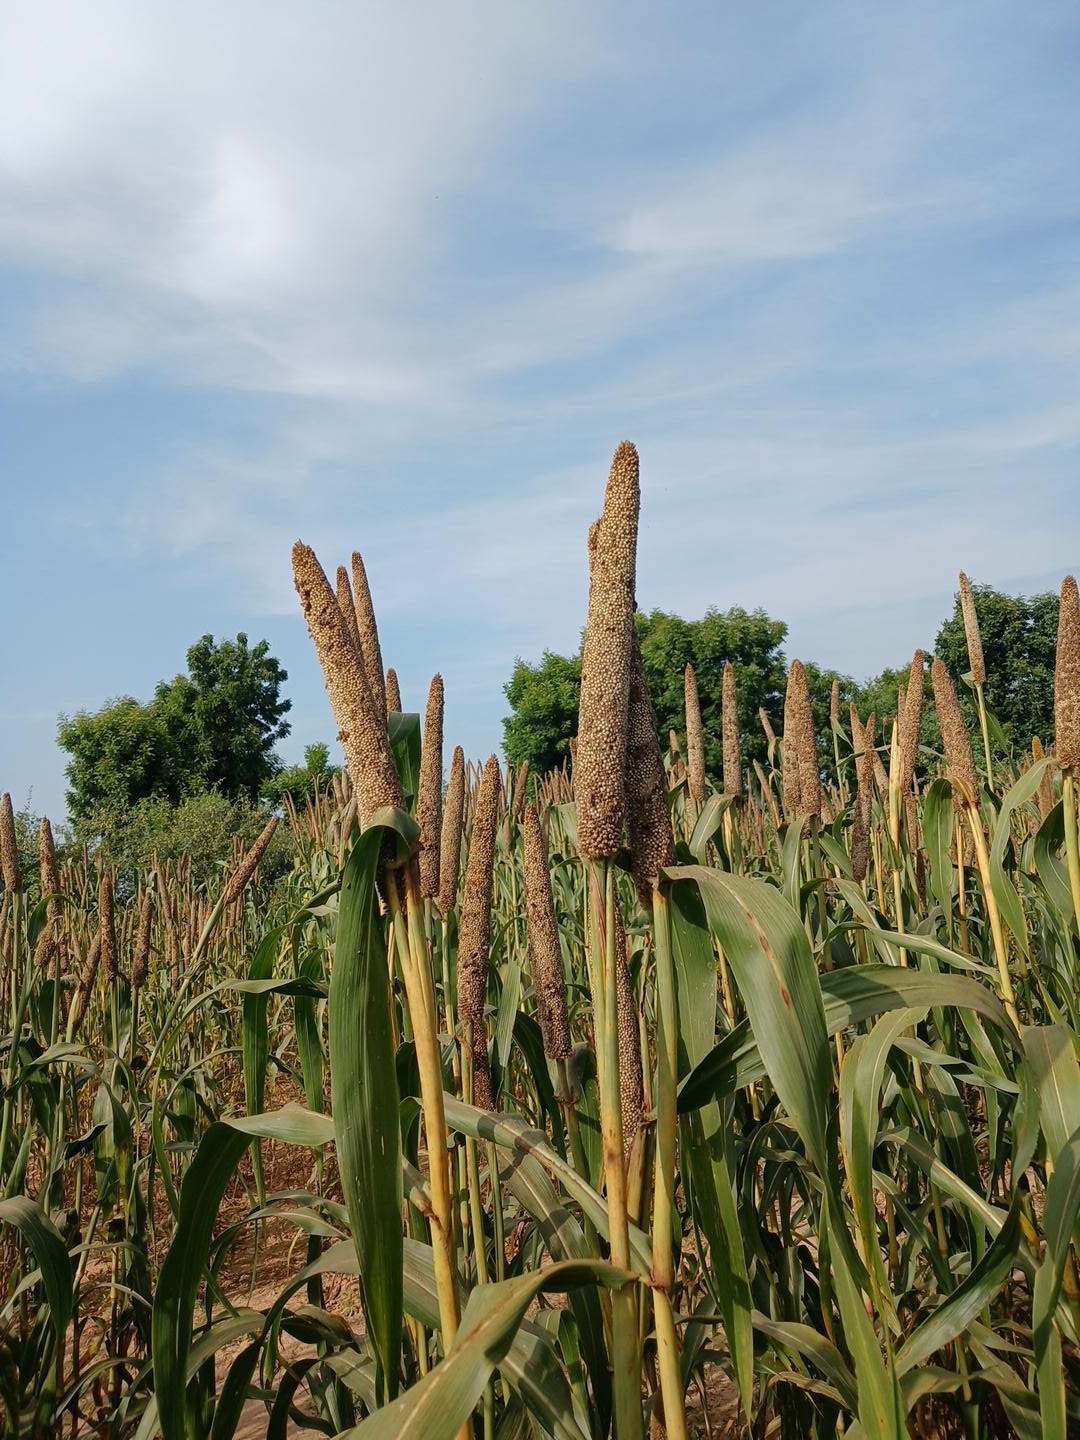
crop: pearl millet
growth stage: maturity
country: Senegal
